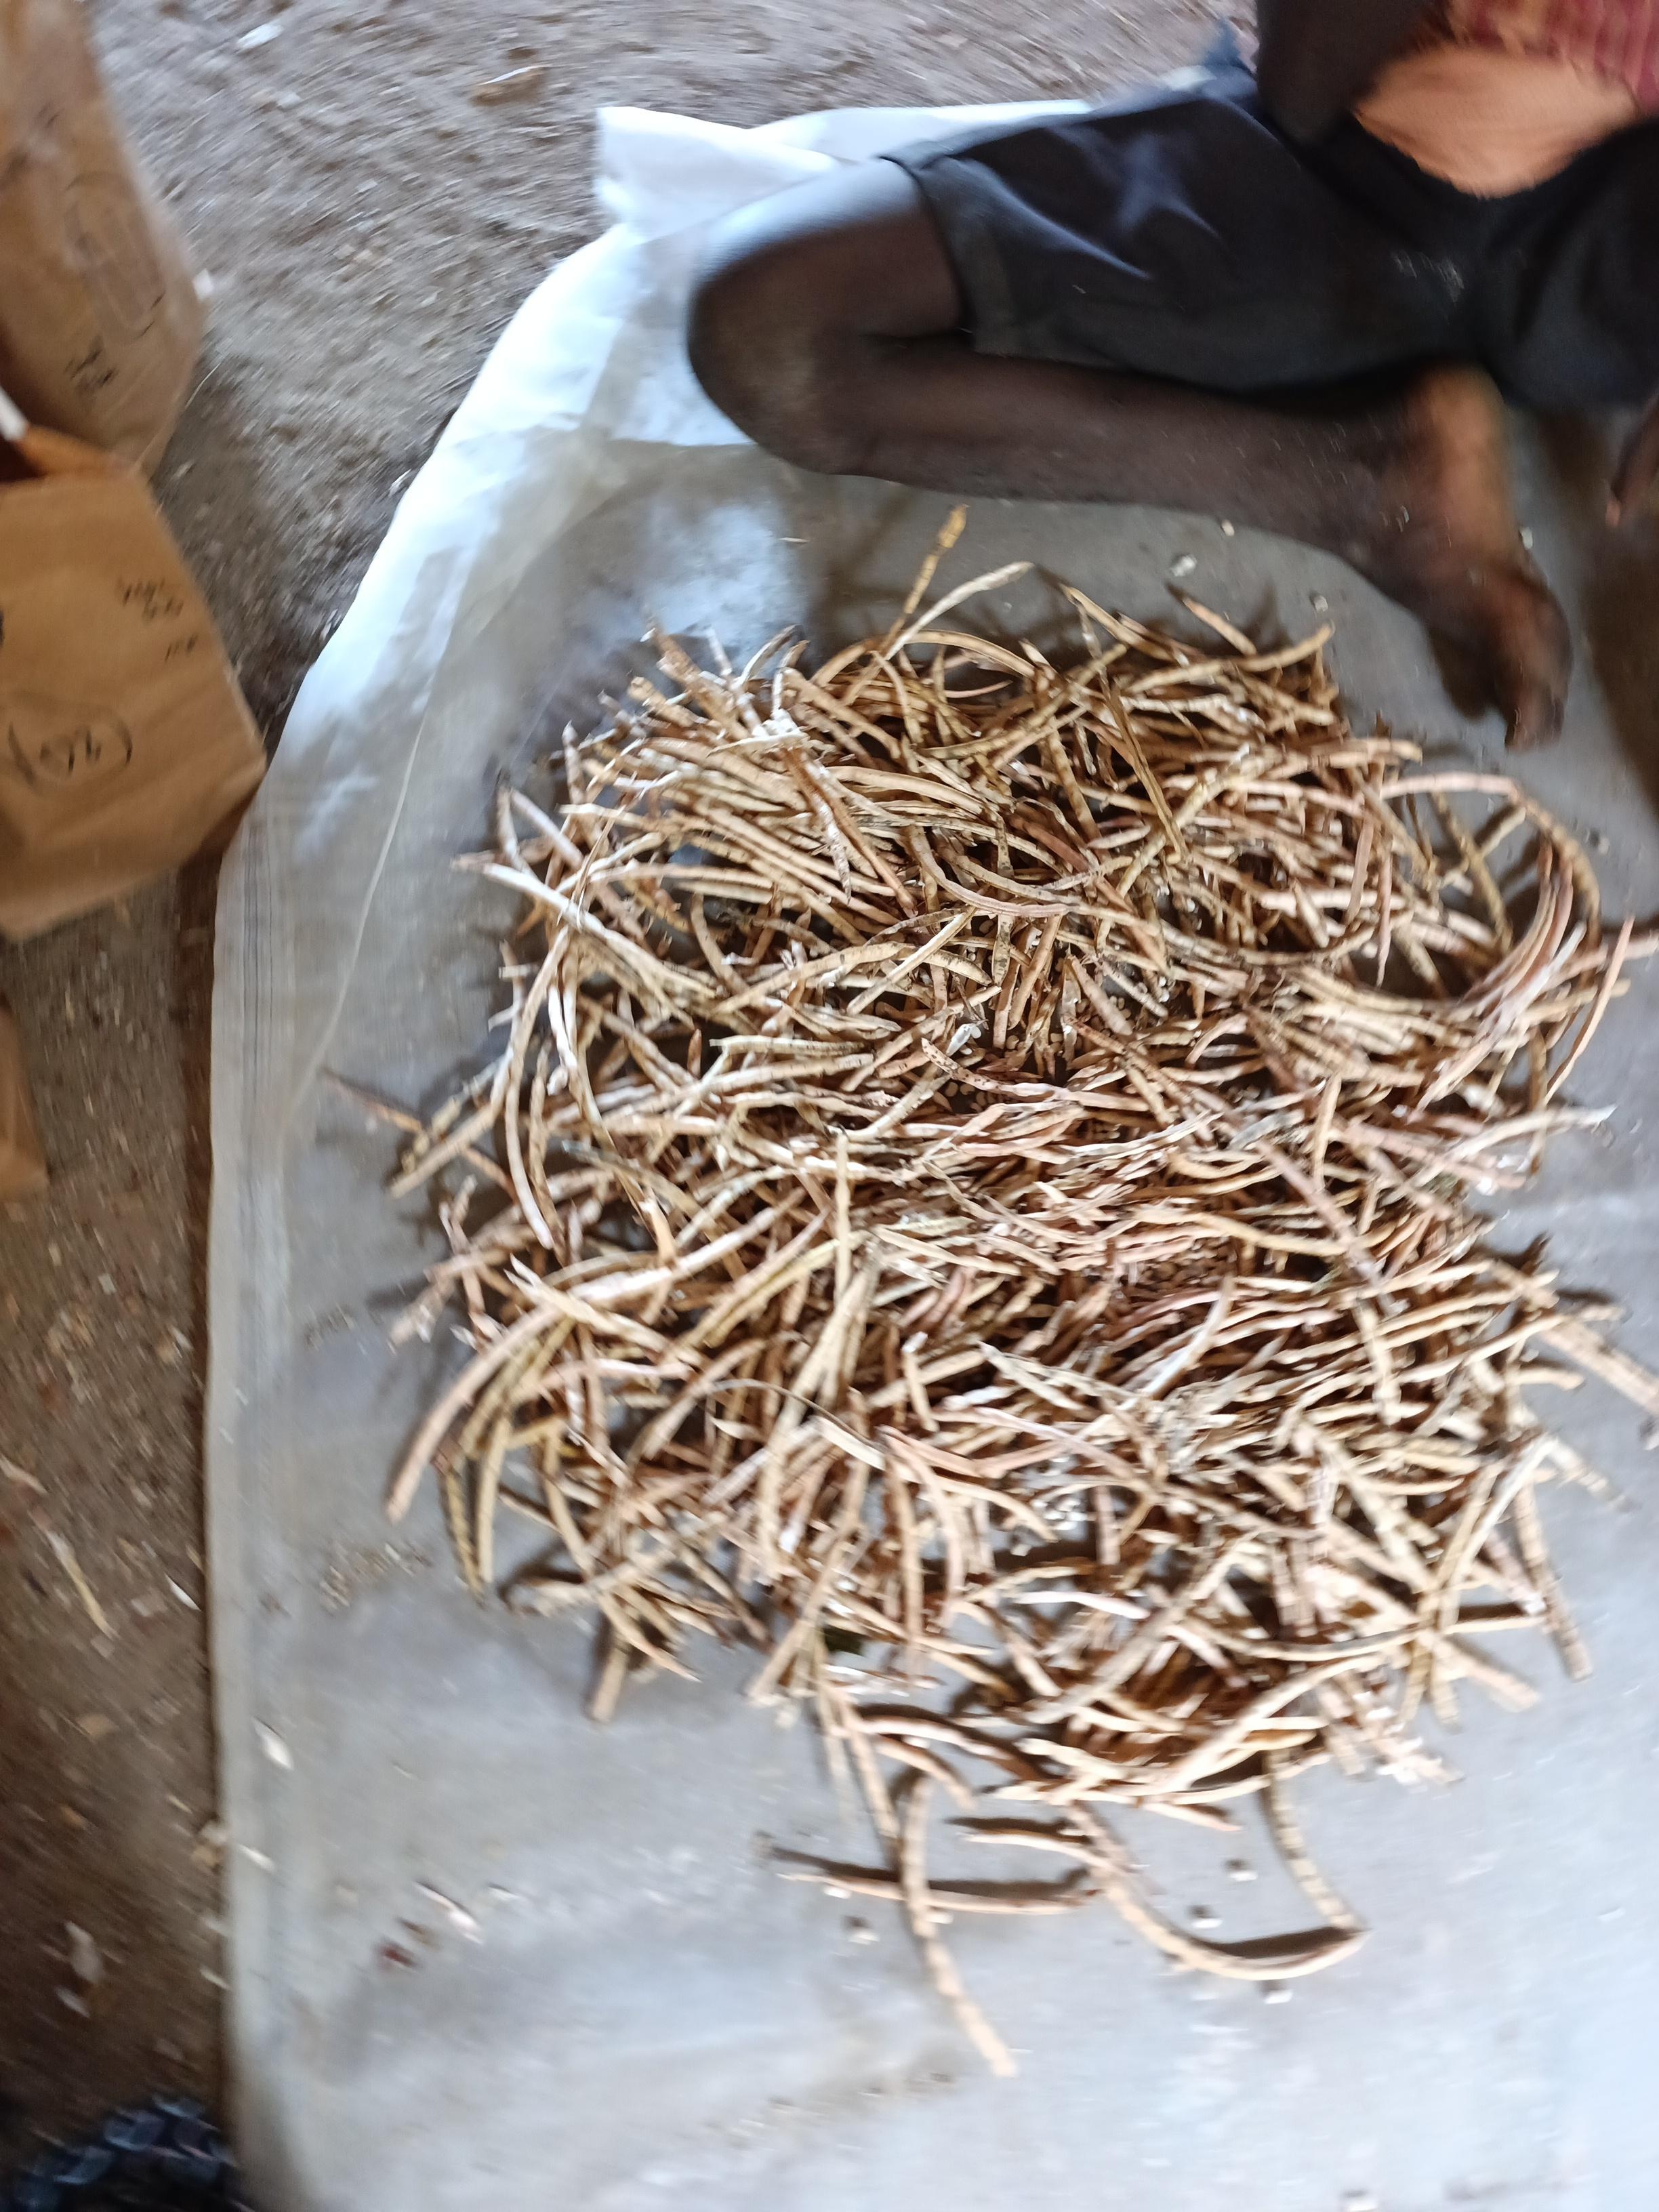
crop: cowpea
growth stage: harvest
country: Nigeria
